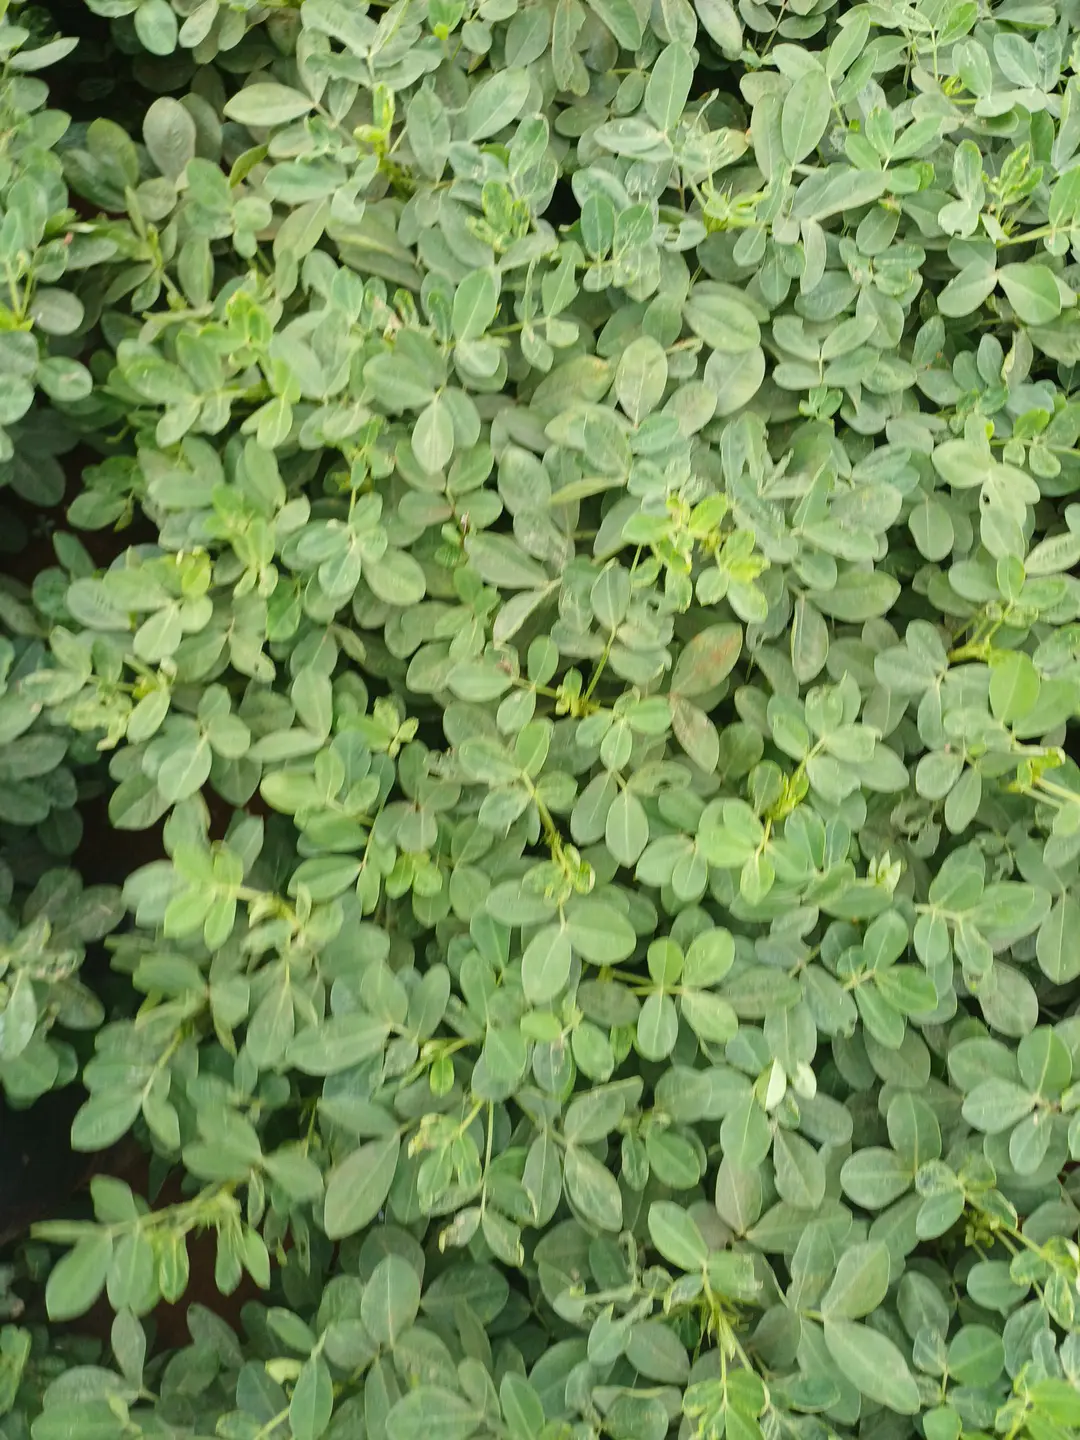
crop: groundnut
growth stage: pegging
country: Kenya
